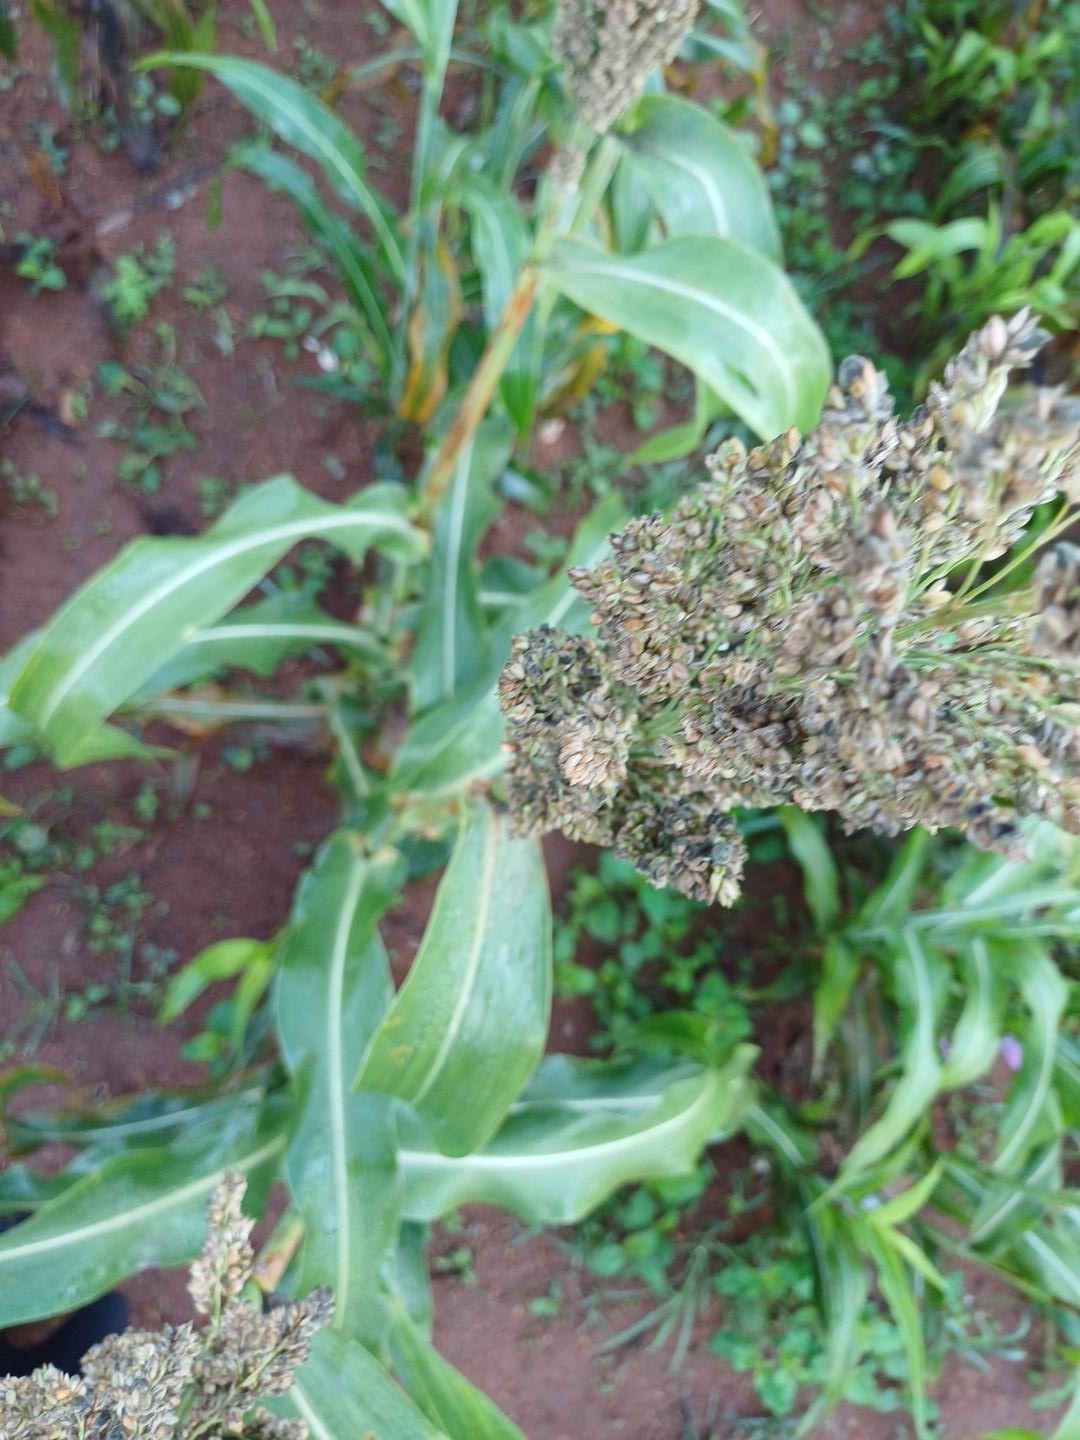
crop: sorghum
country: Kenya
